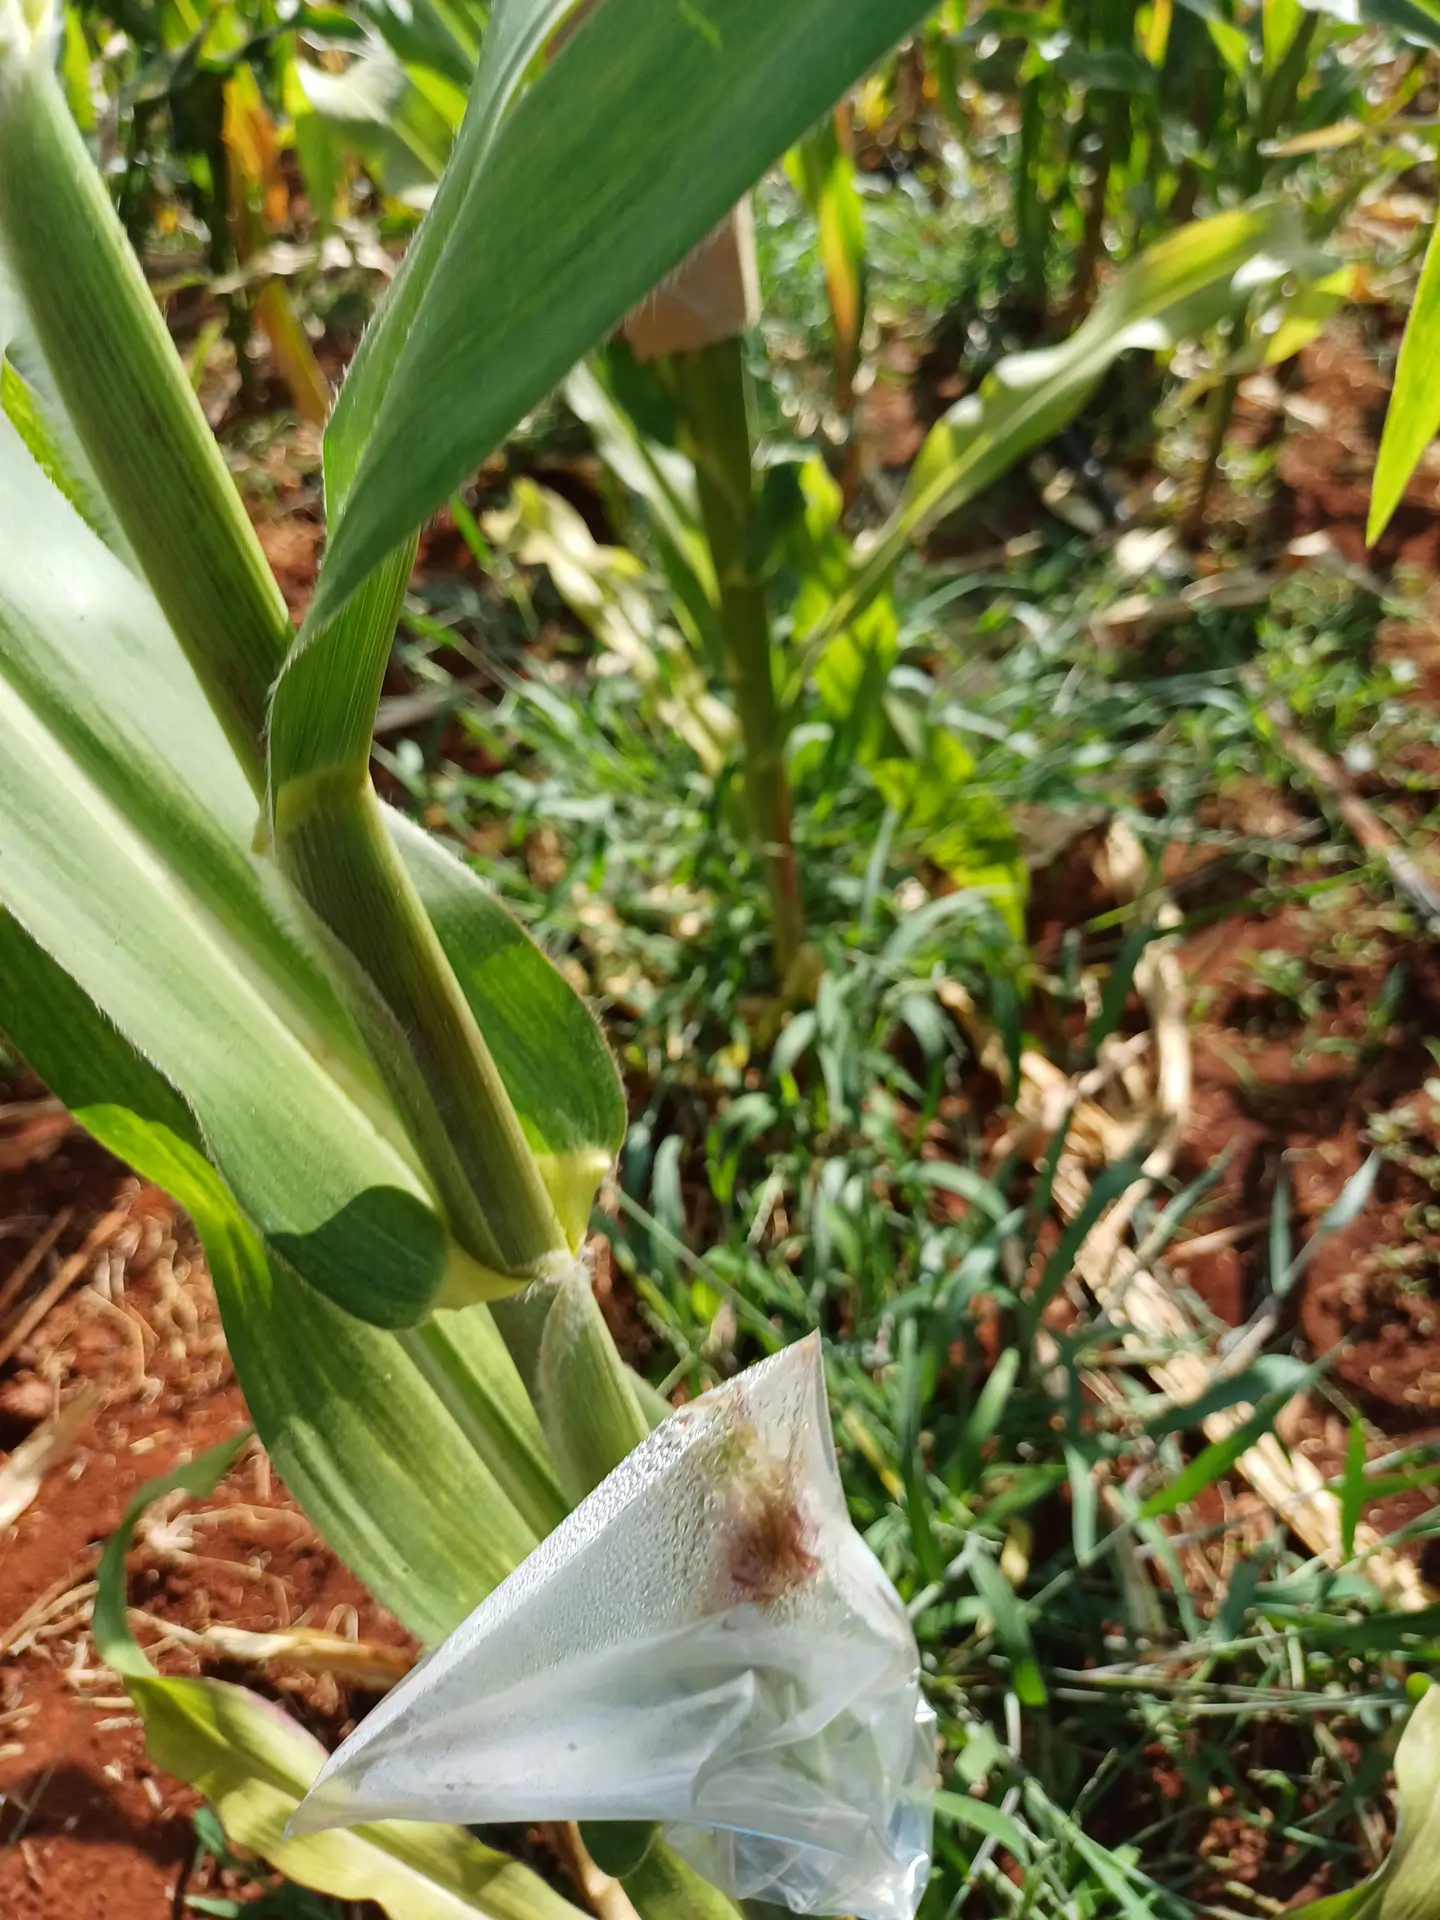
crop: maize
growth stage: flowering
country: Kenya
